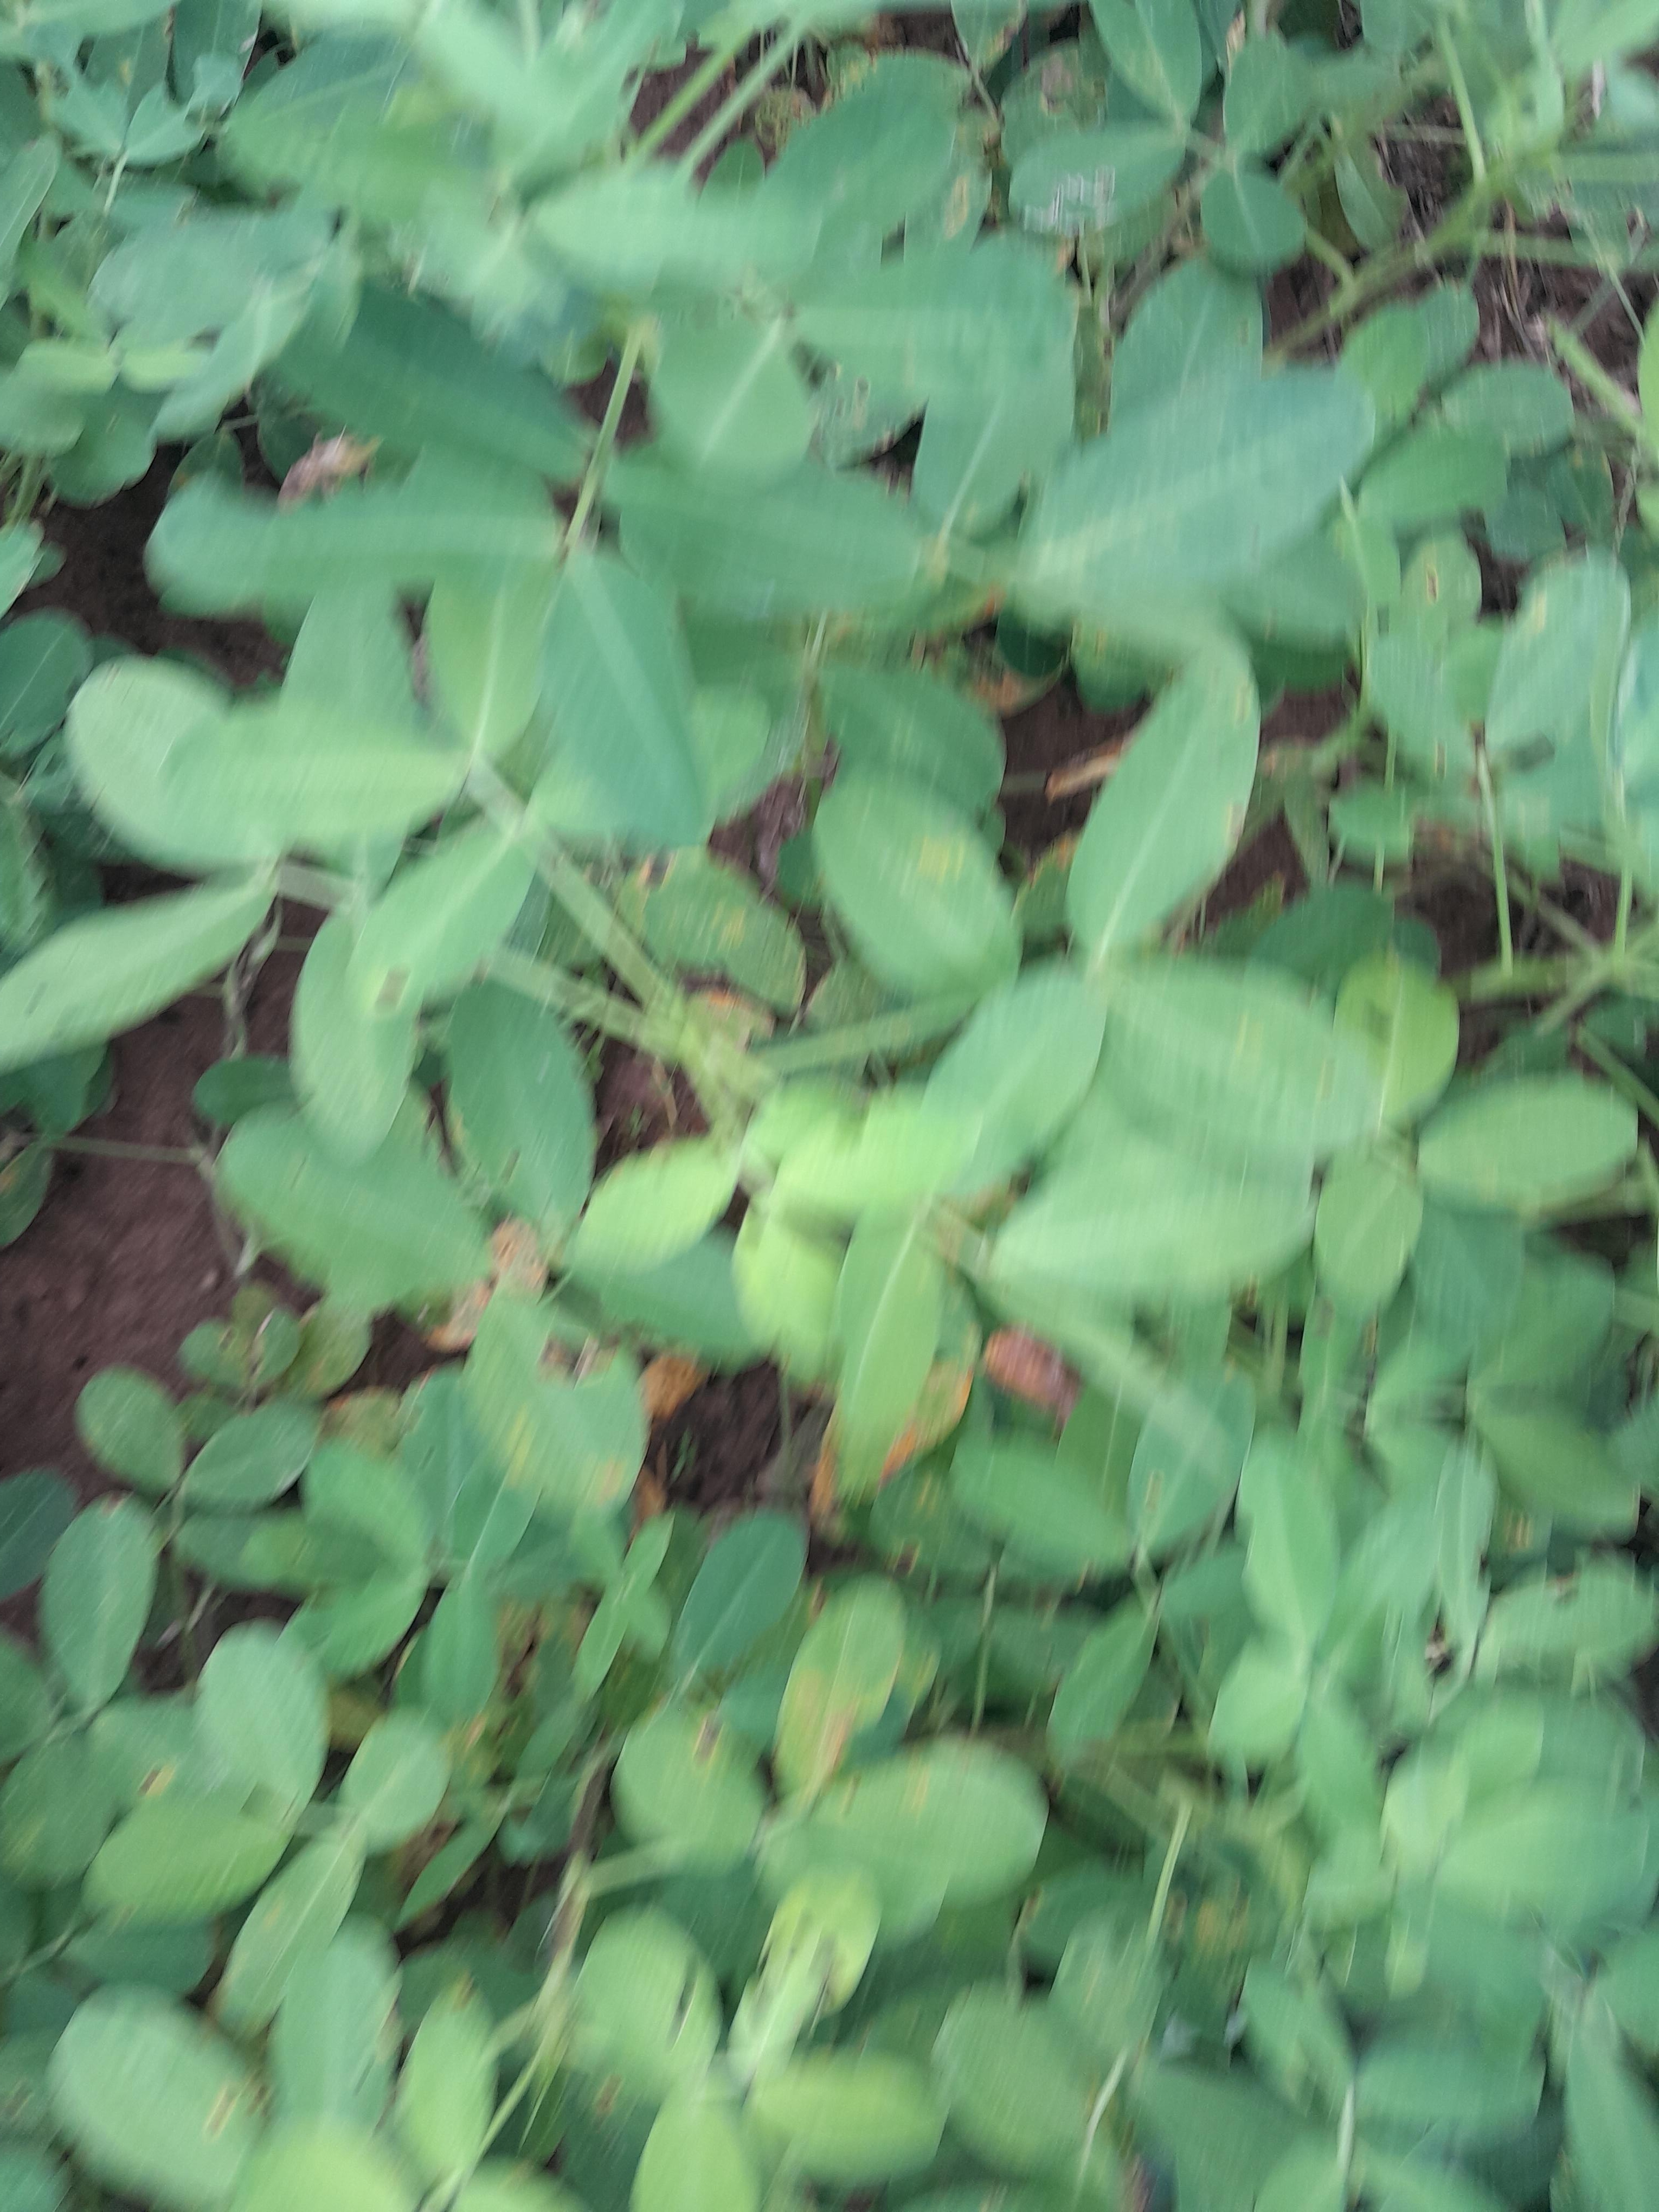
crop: groundnut
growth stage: flowering
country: Senegal
